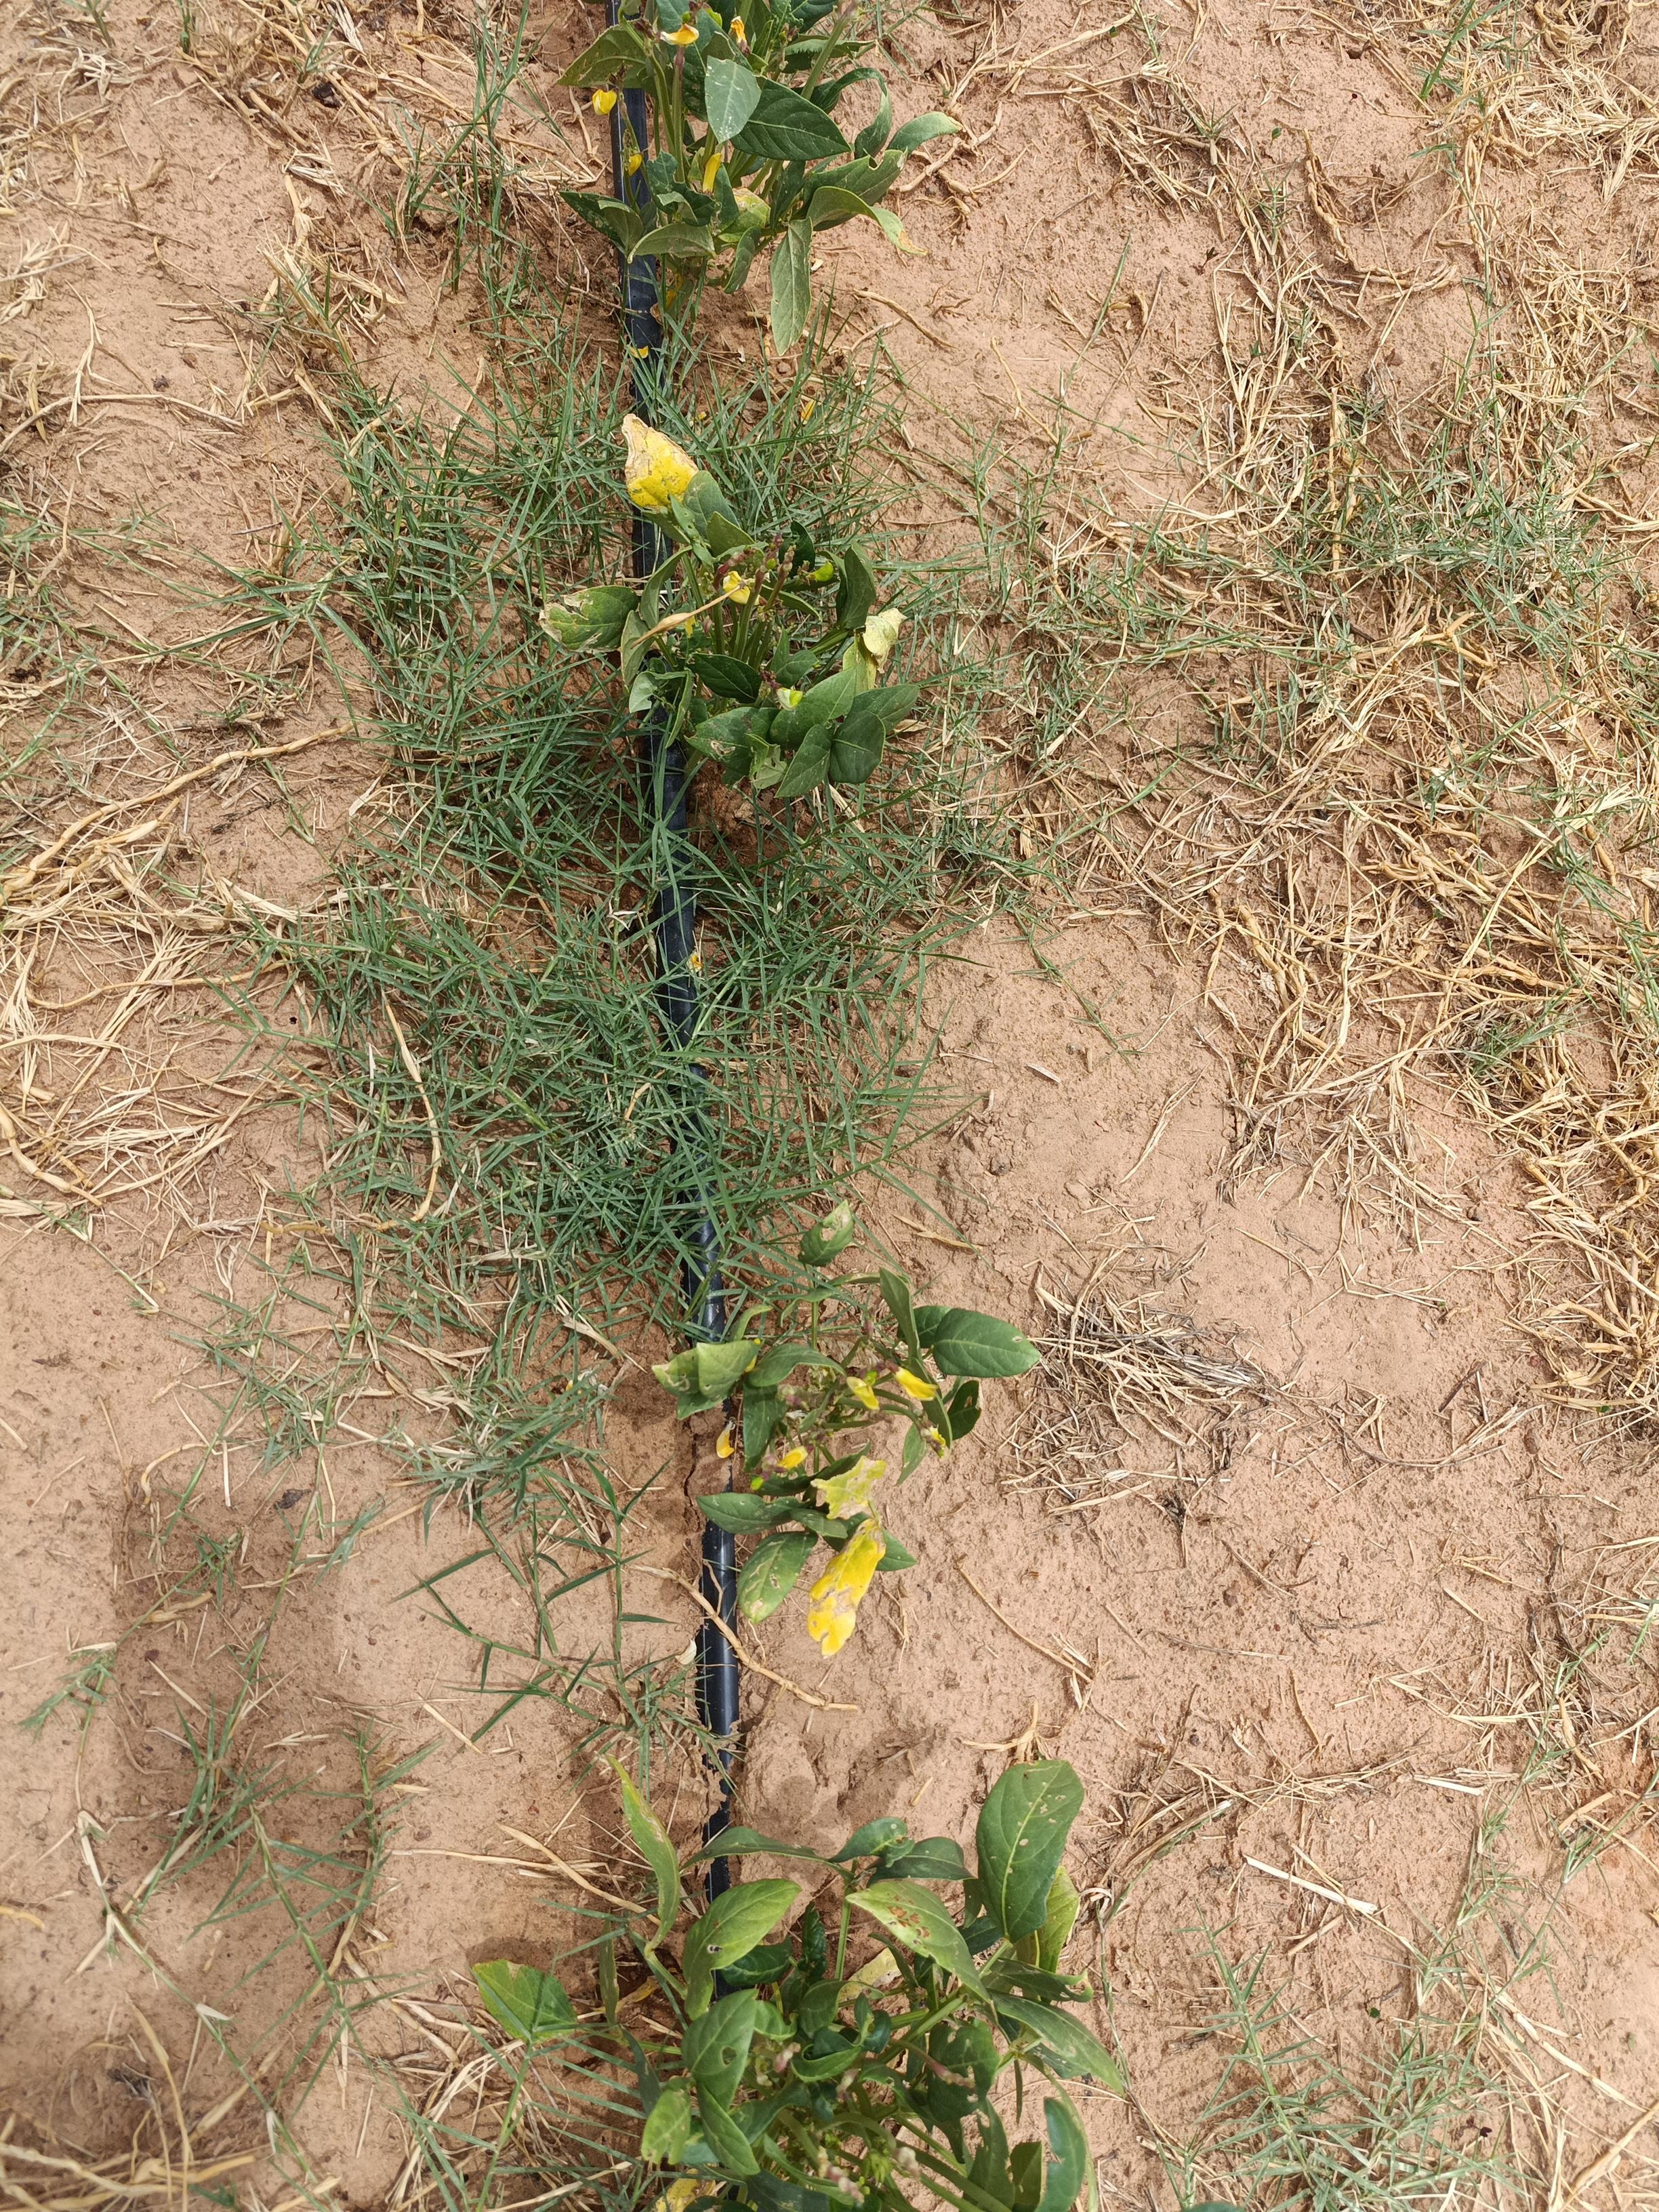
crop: cowpea
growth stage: flowering
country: Nigeria
